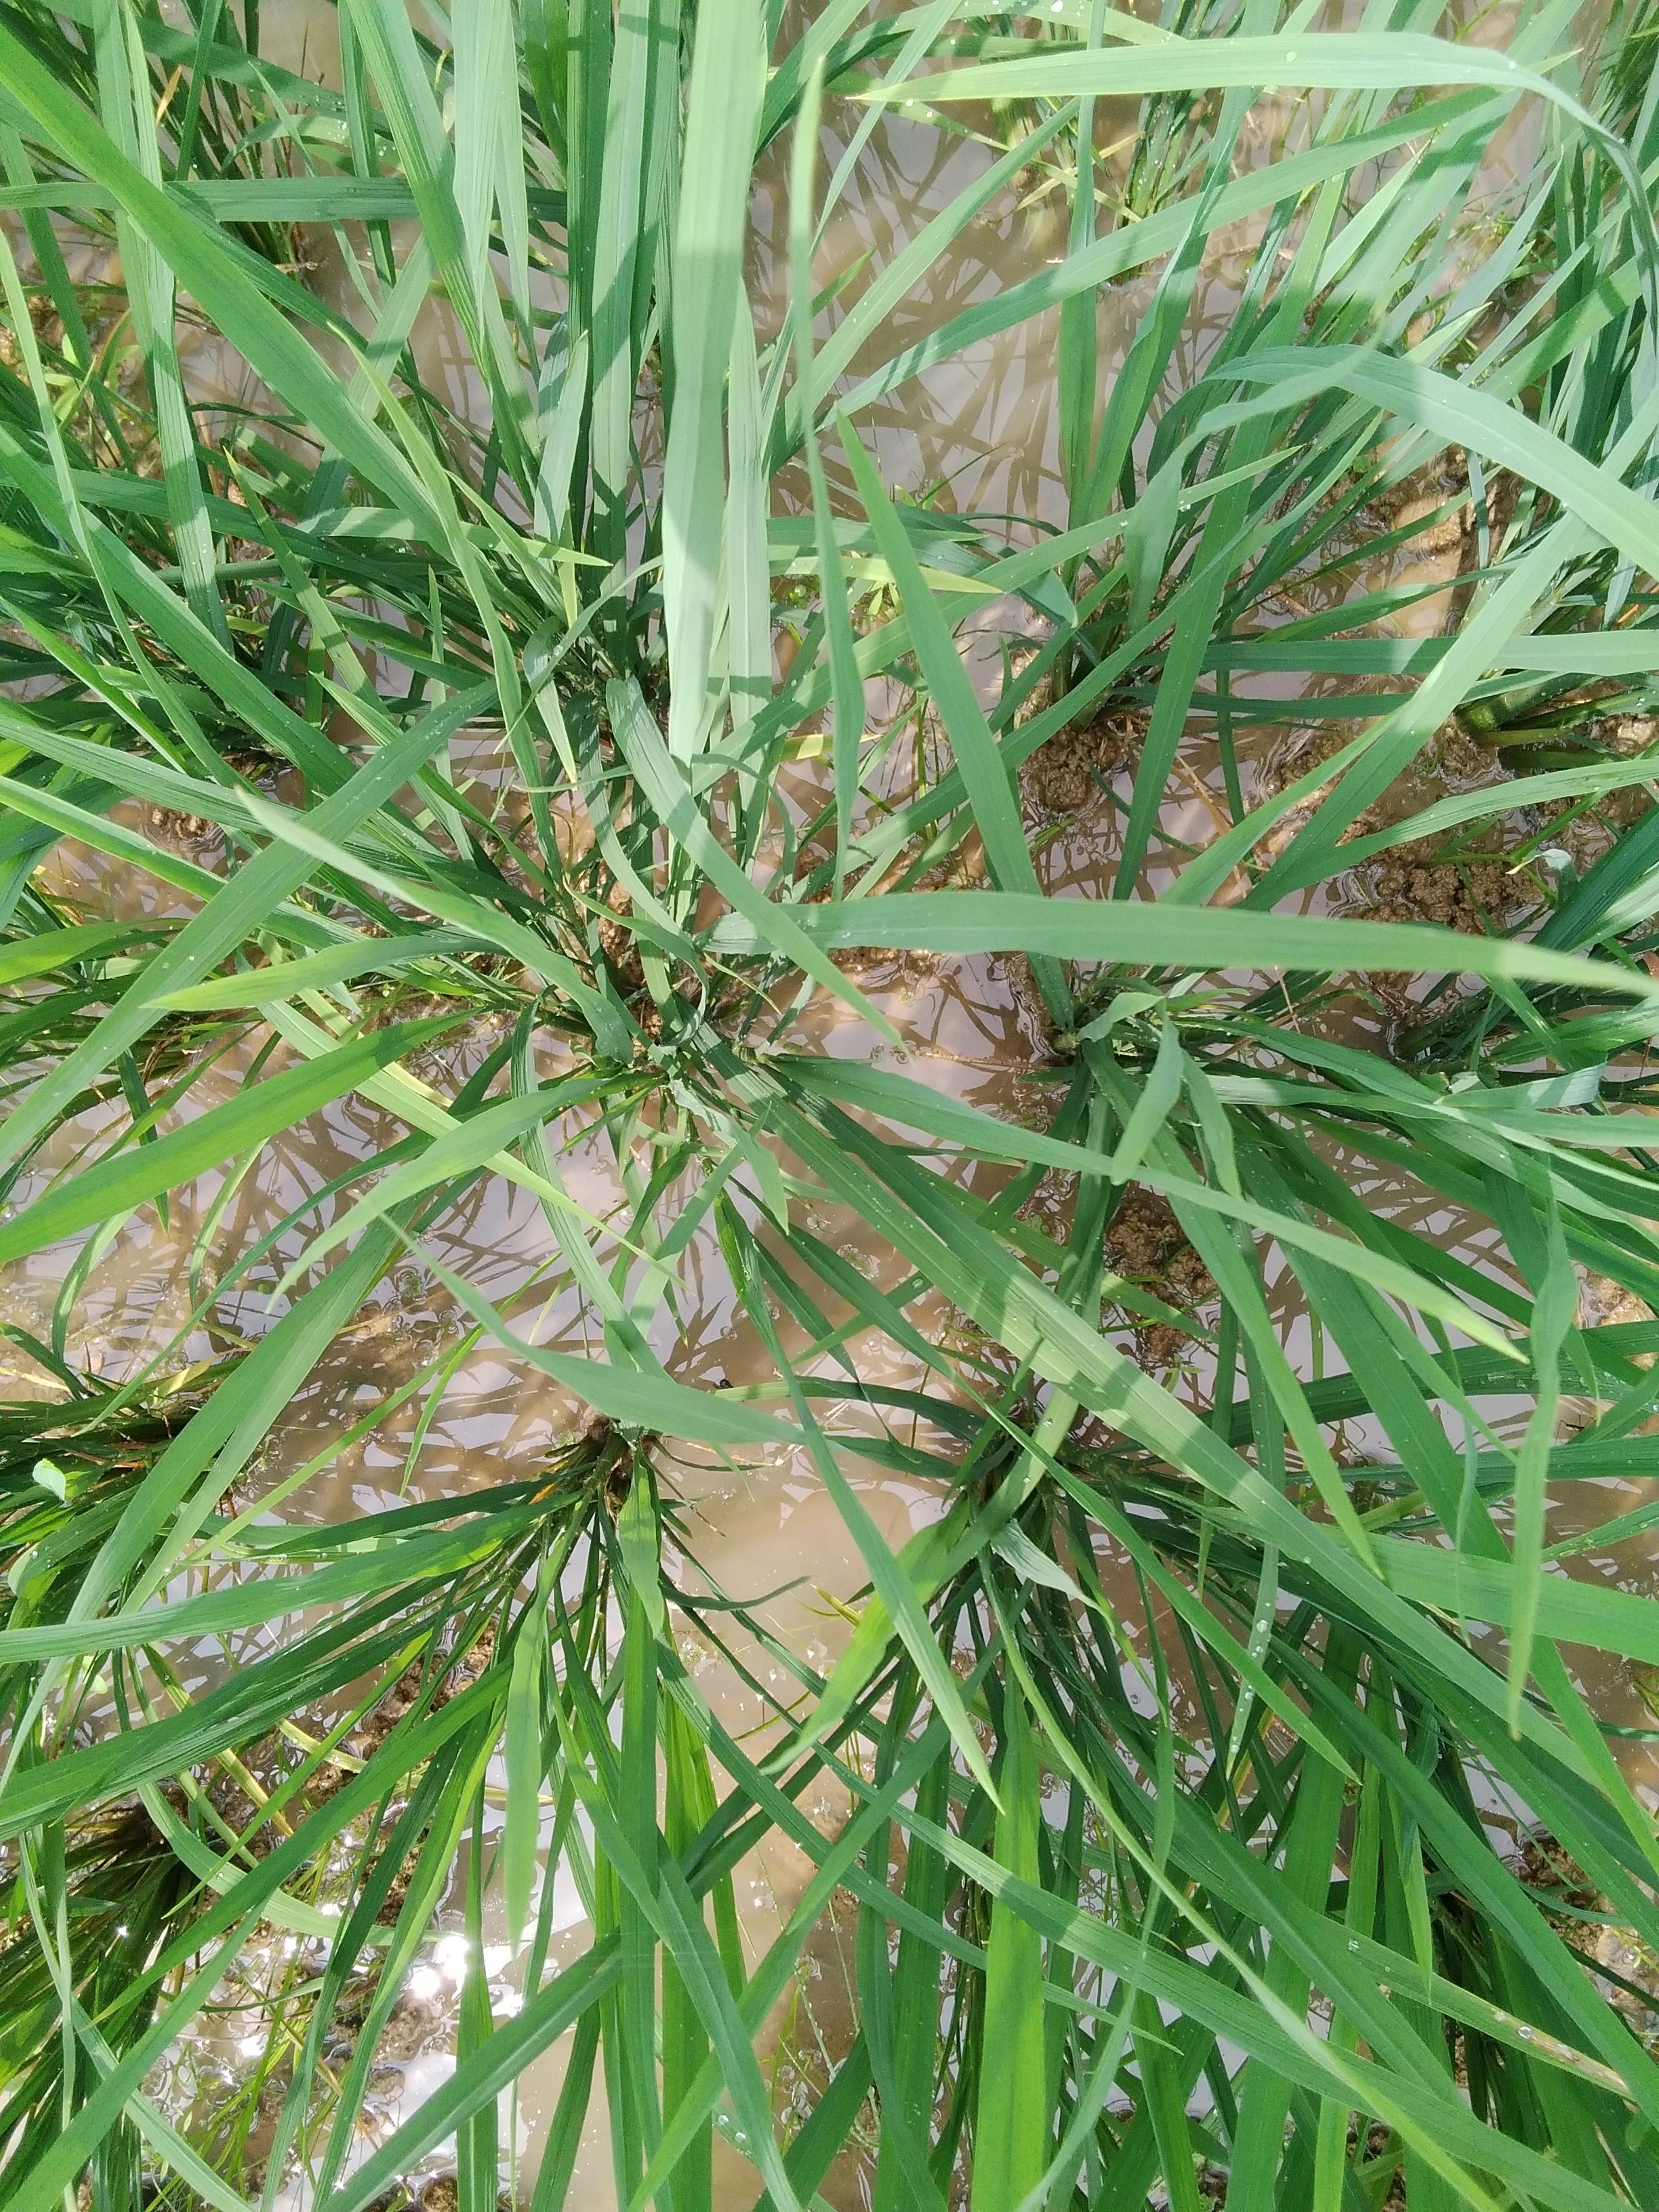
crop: rice
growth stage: vegetative
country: Nigeria
